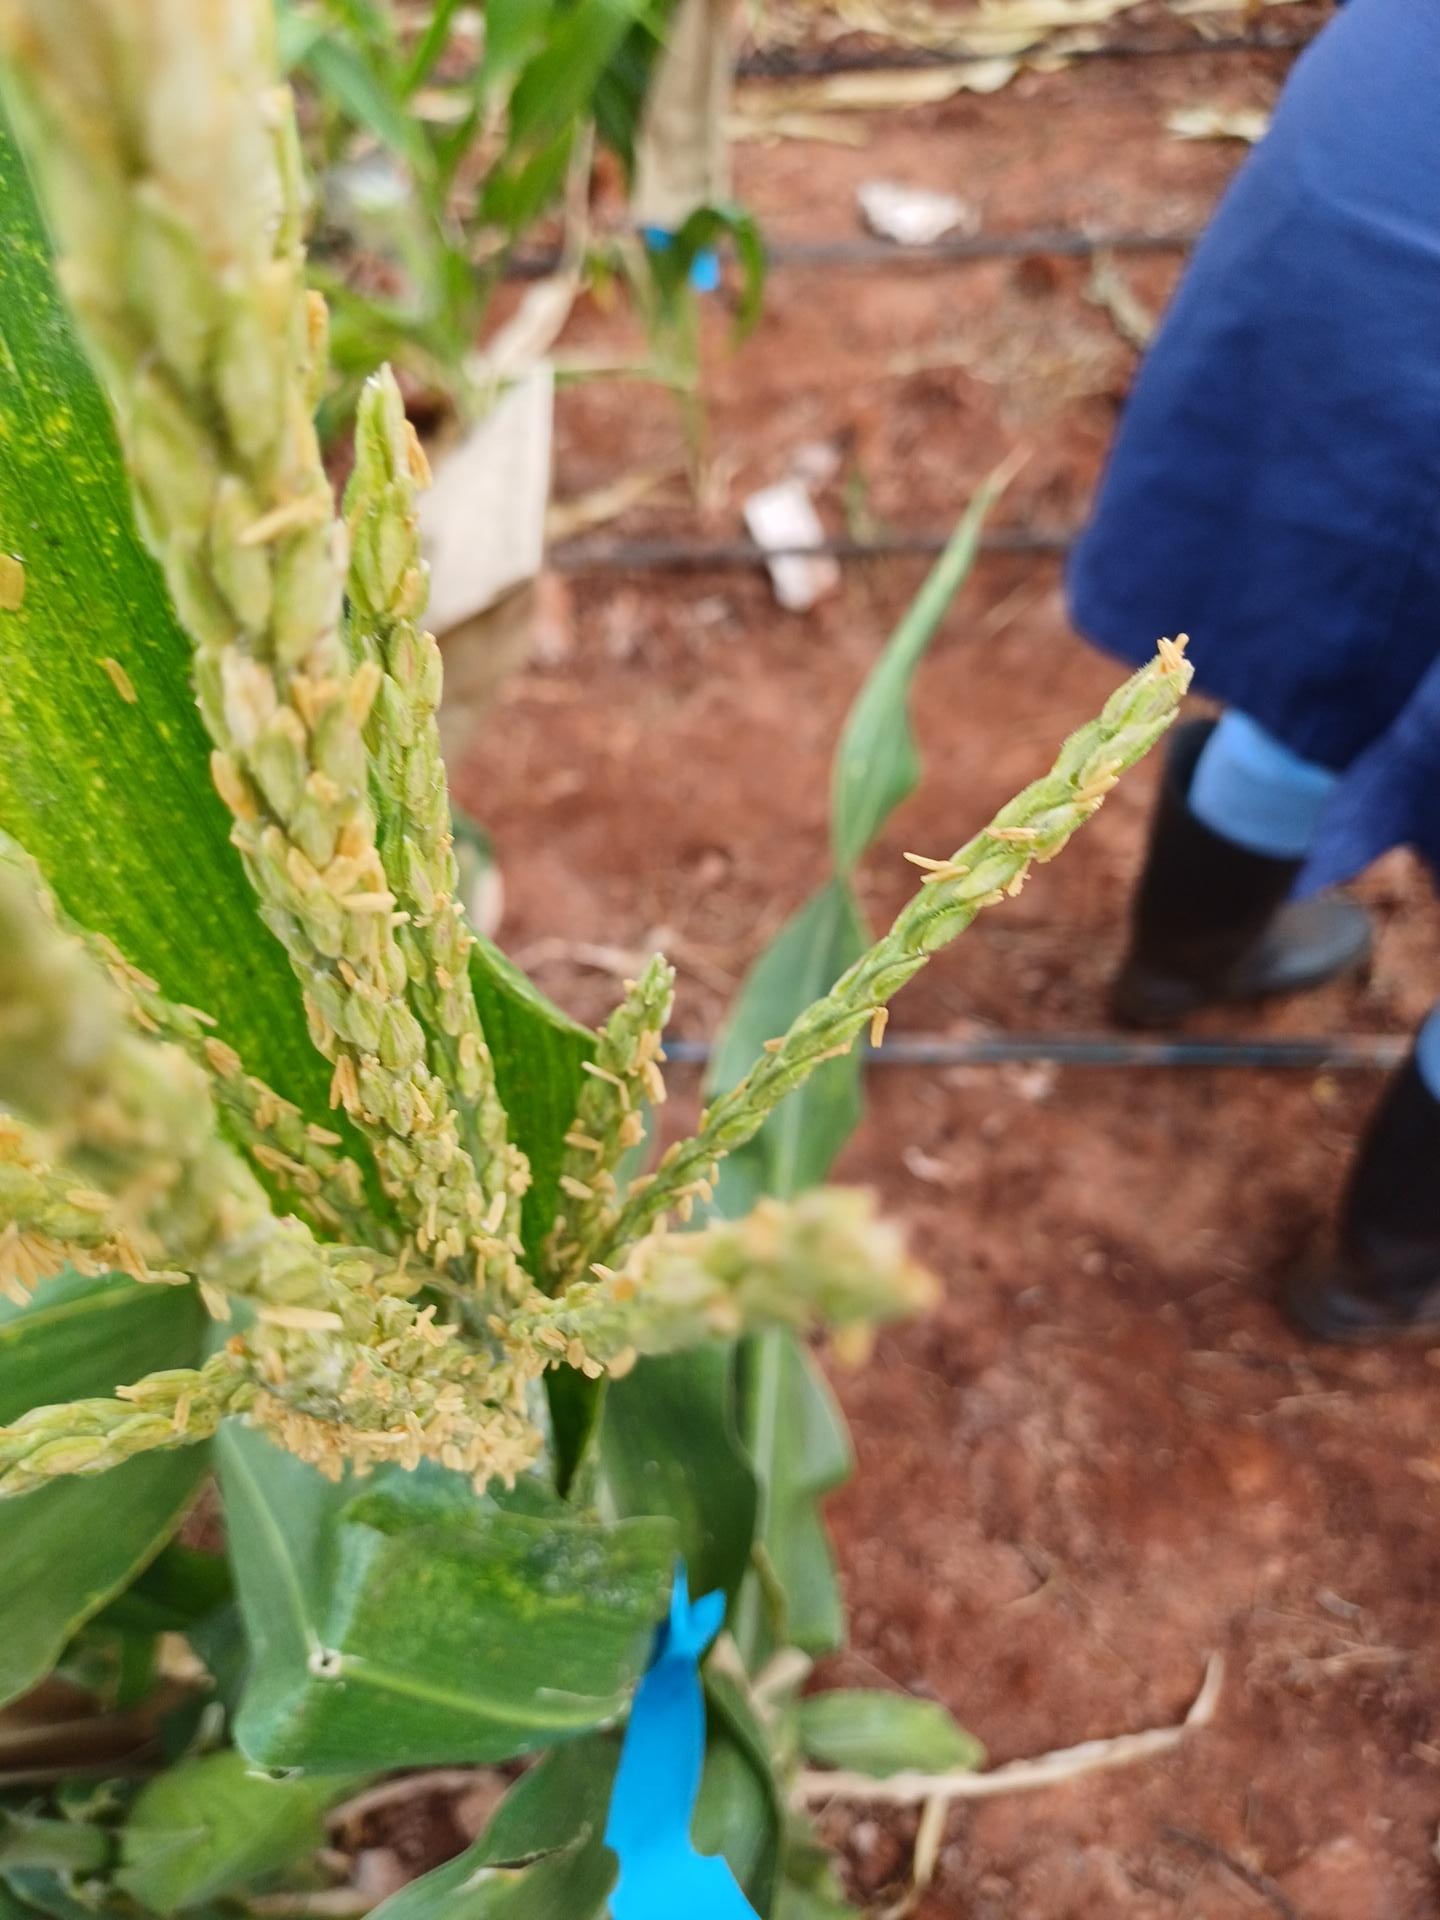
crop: maize
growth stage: flowering
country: Kenya
